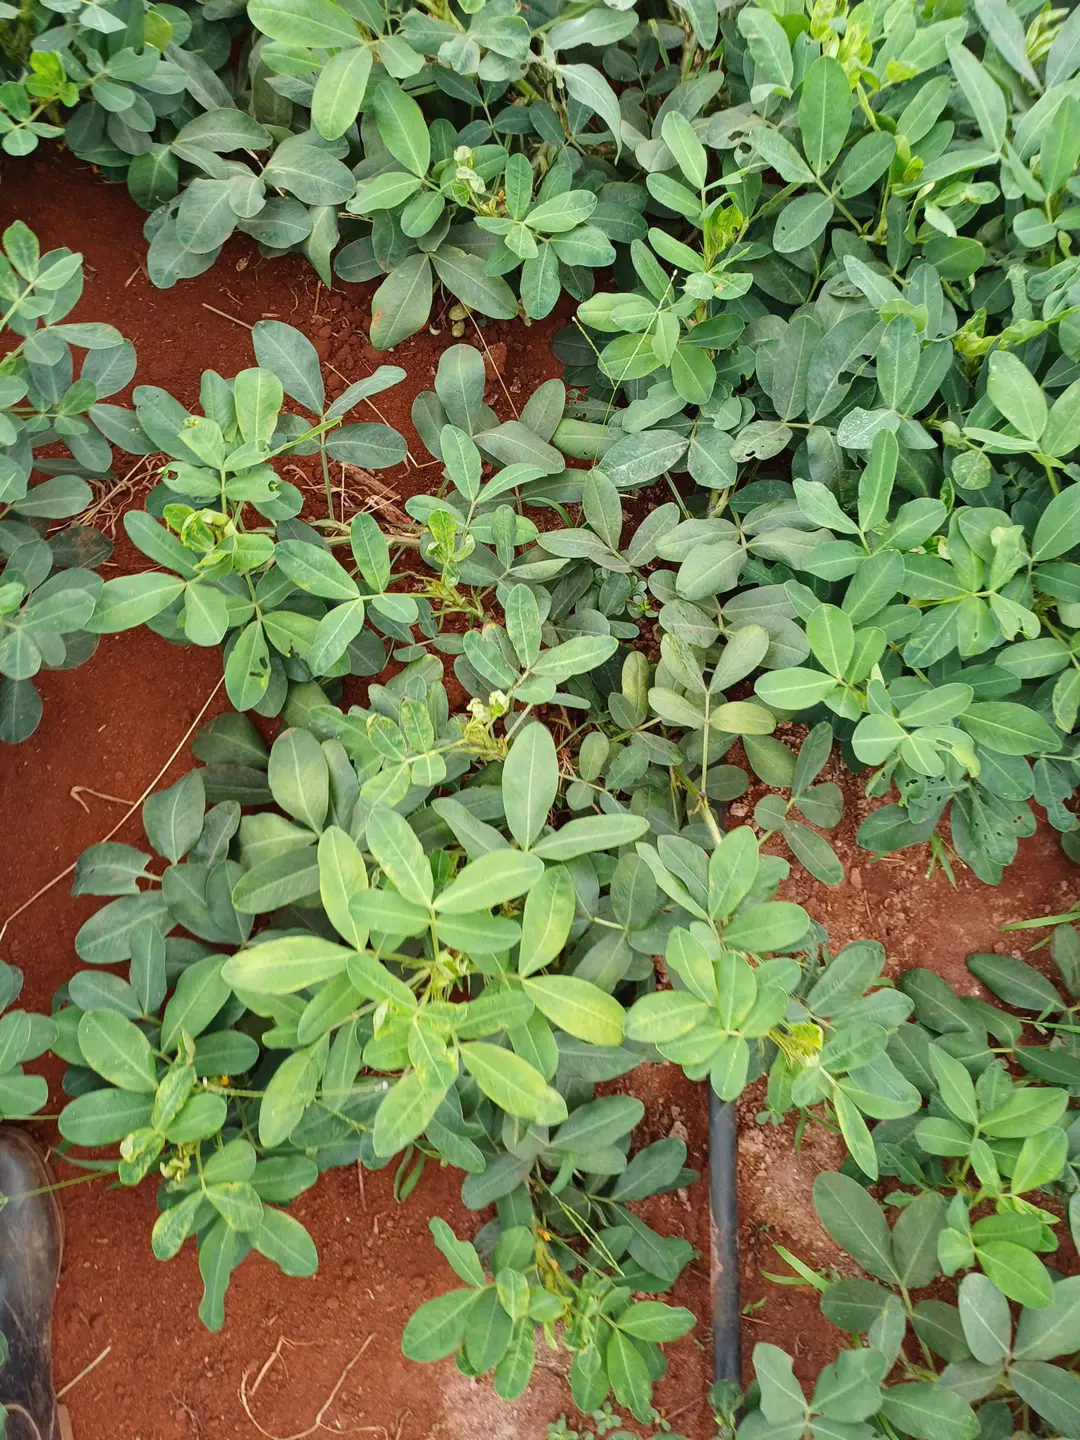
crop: groundnut
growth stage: pegging
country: Kenya
